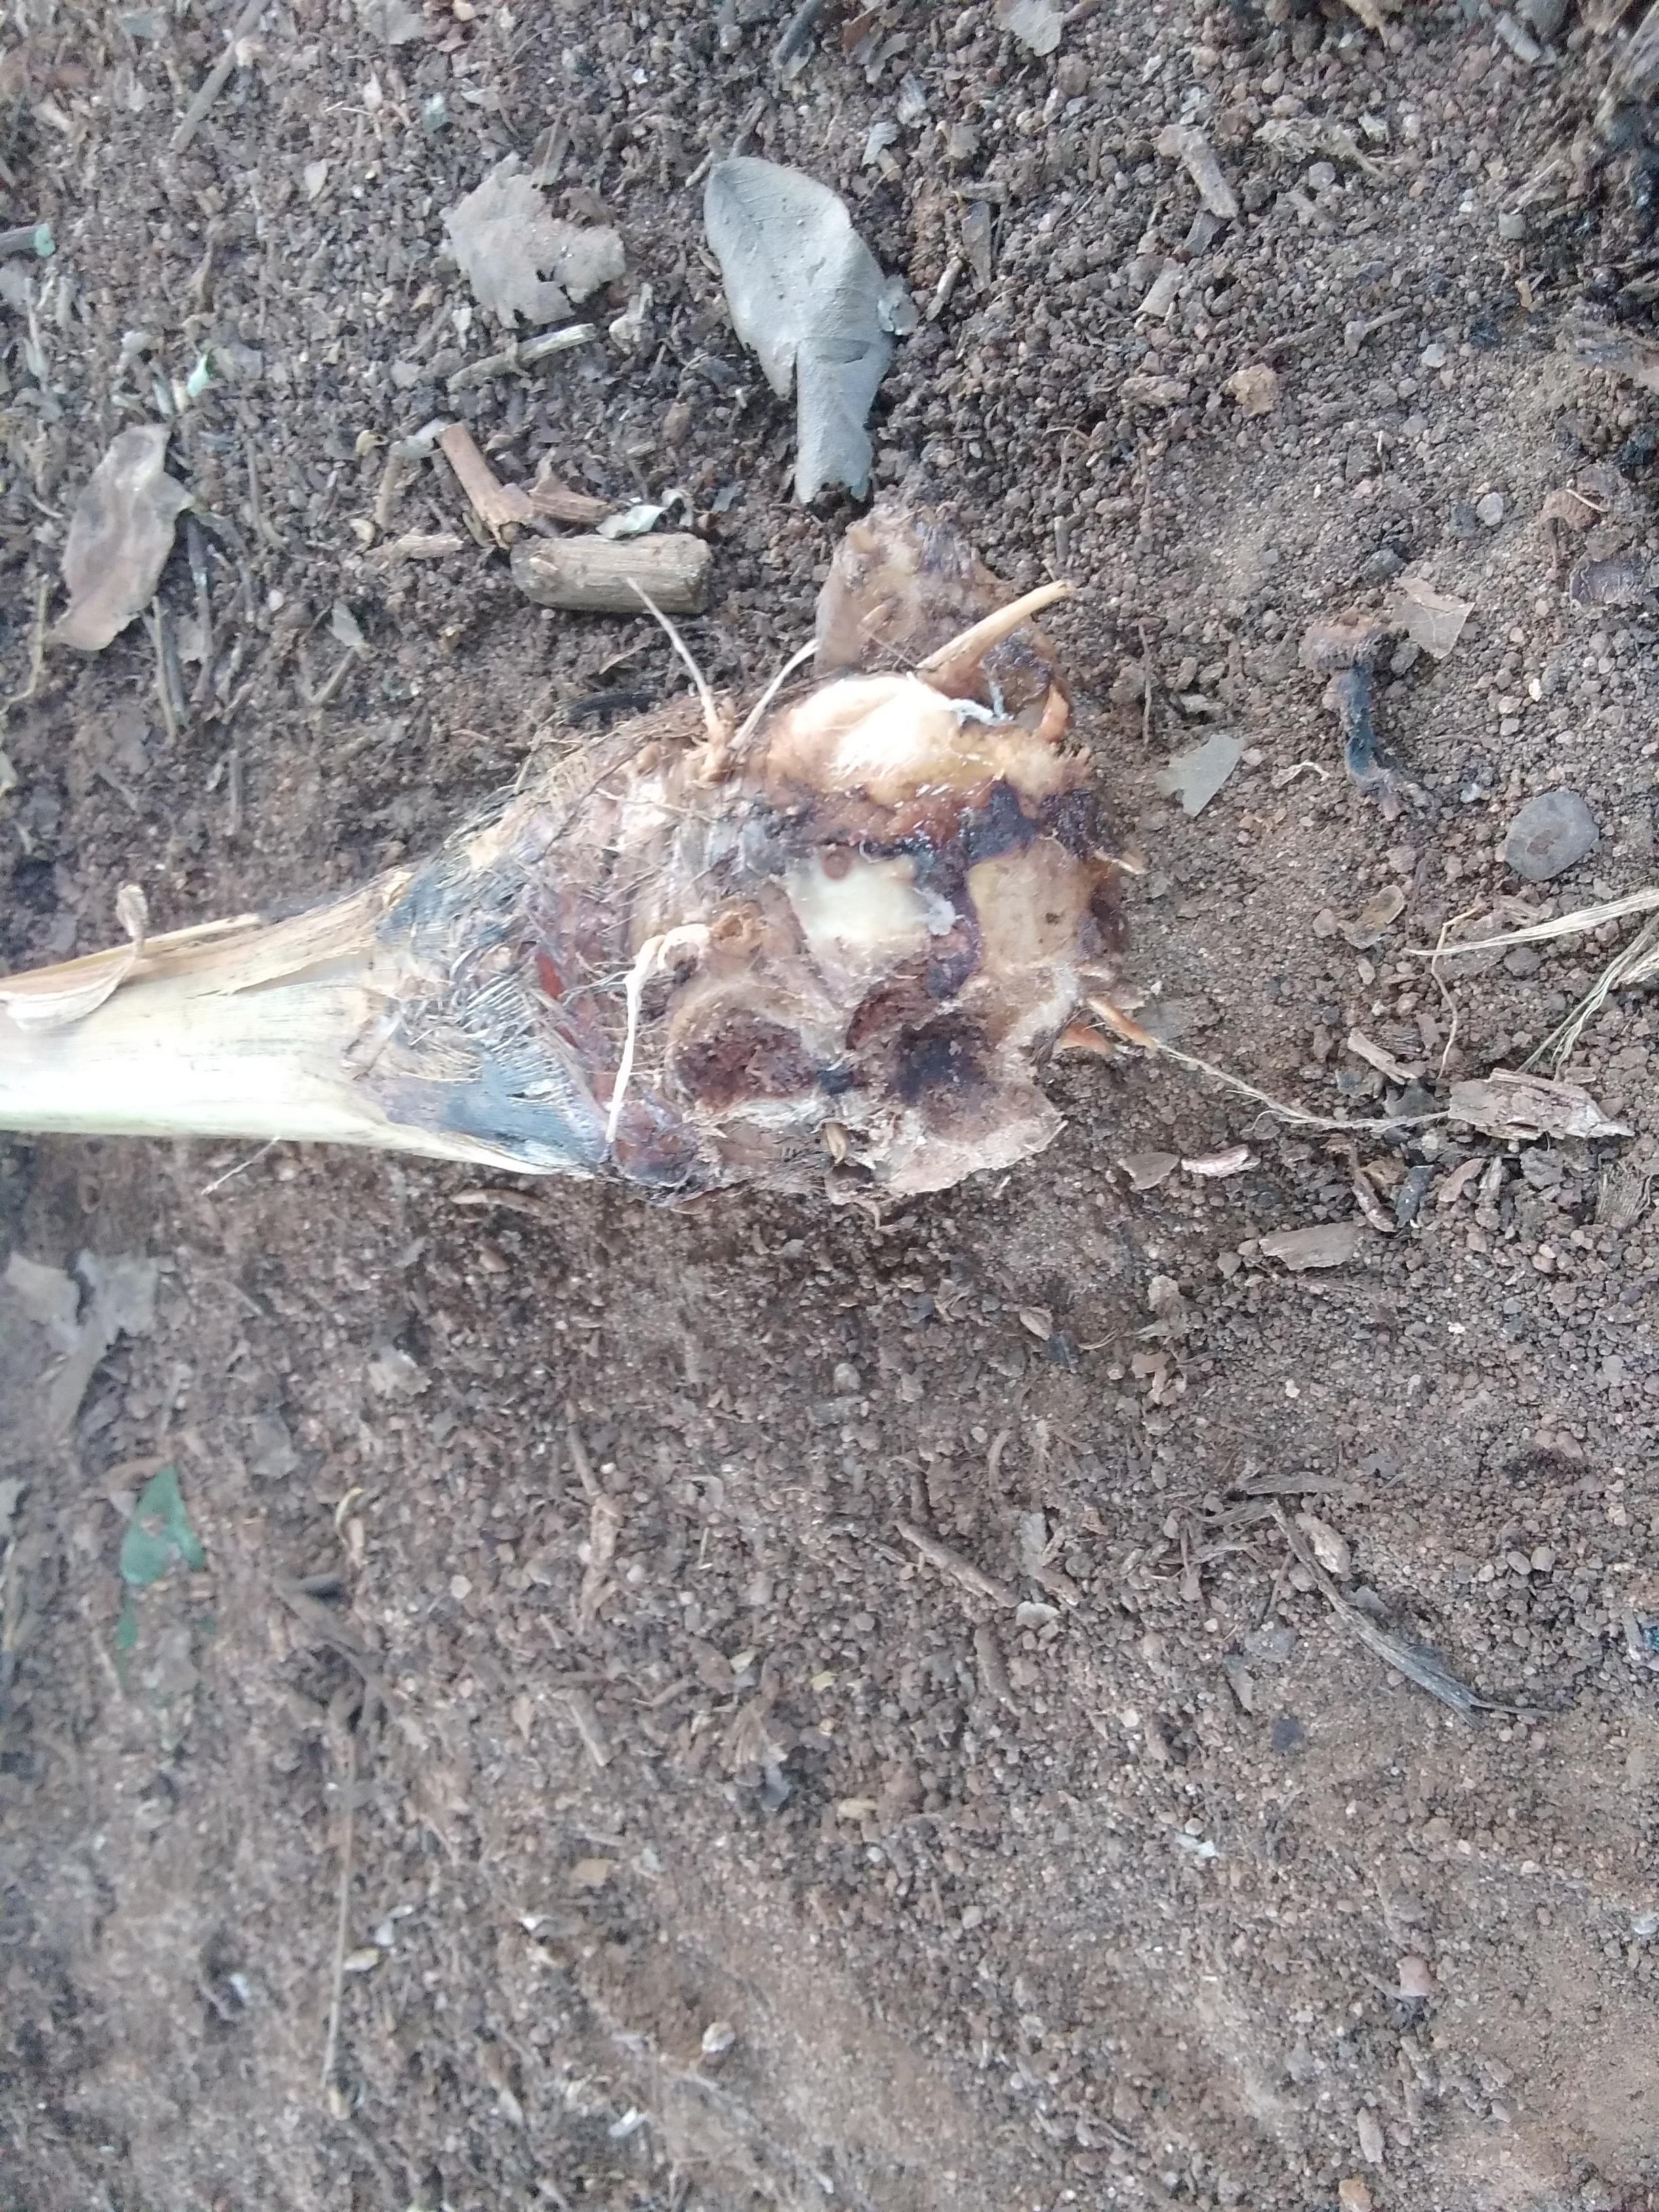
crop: banana
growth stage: vegetative
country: Tanzania
